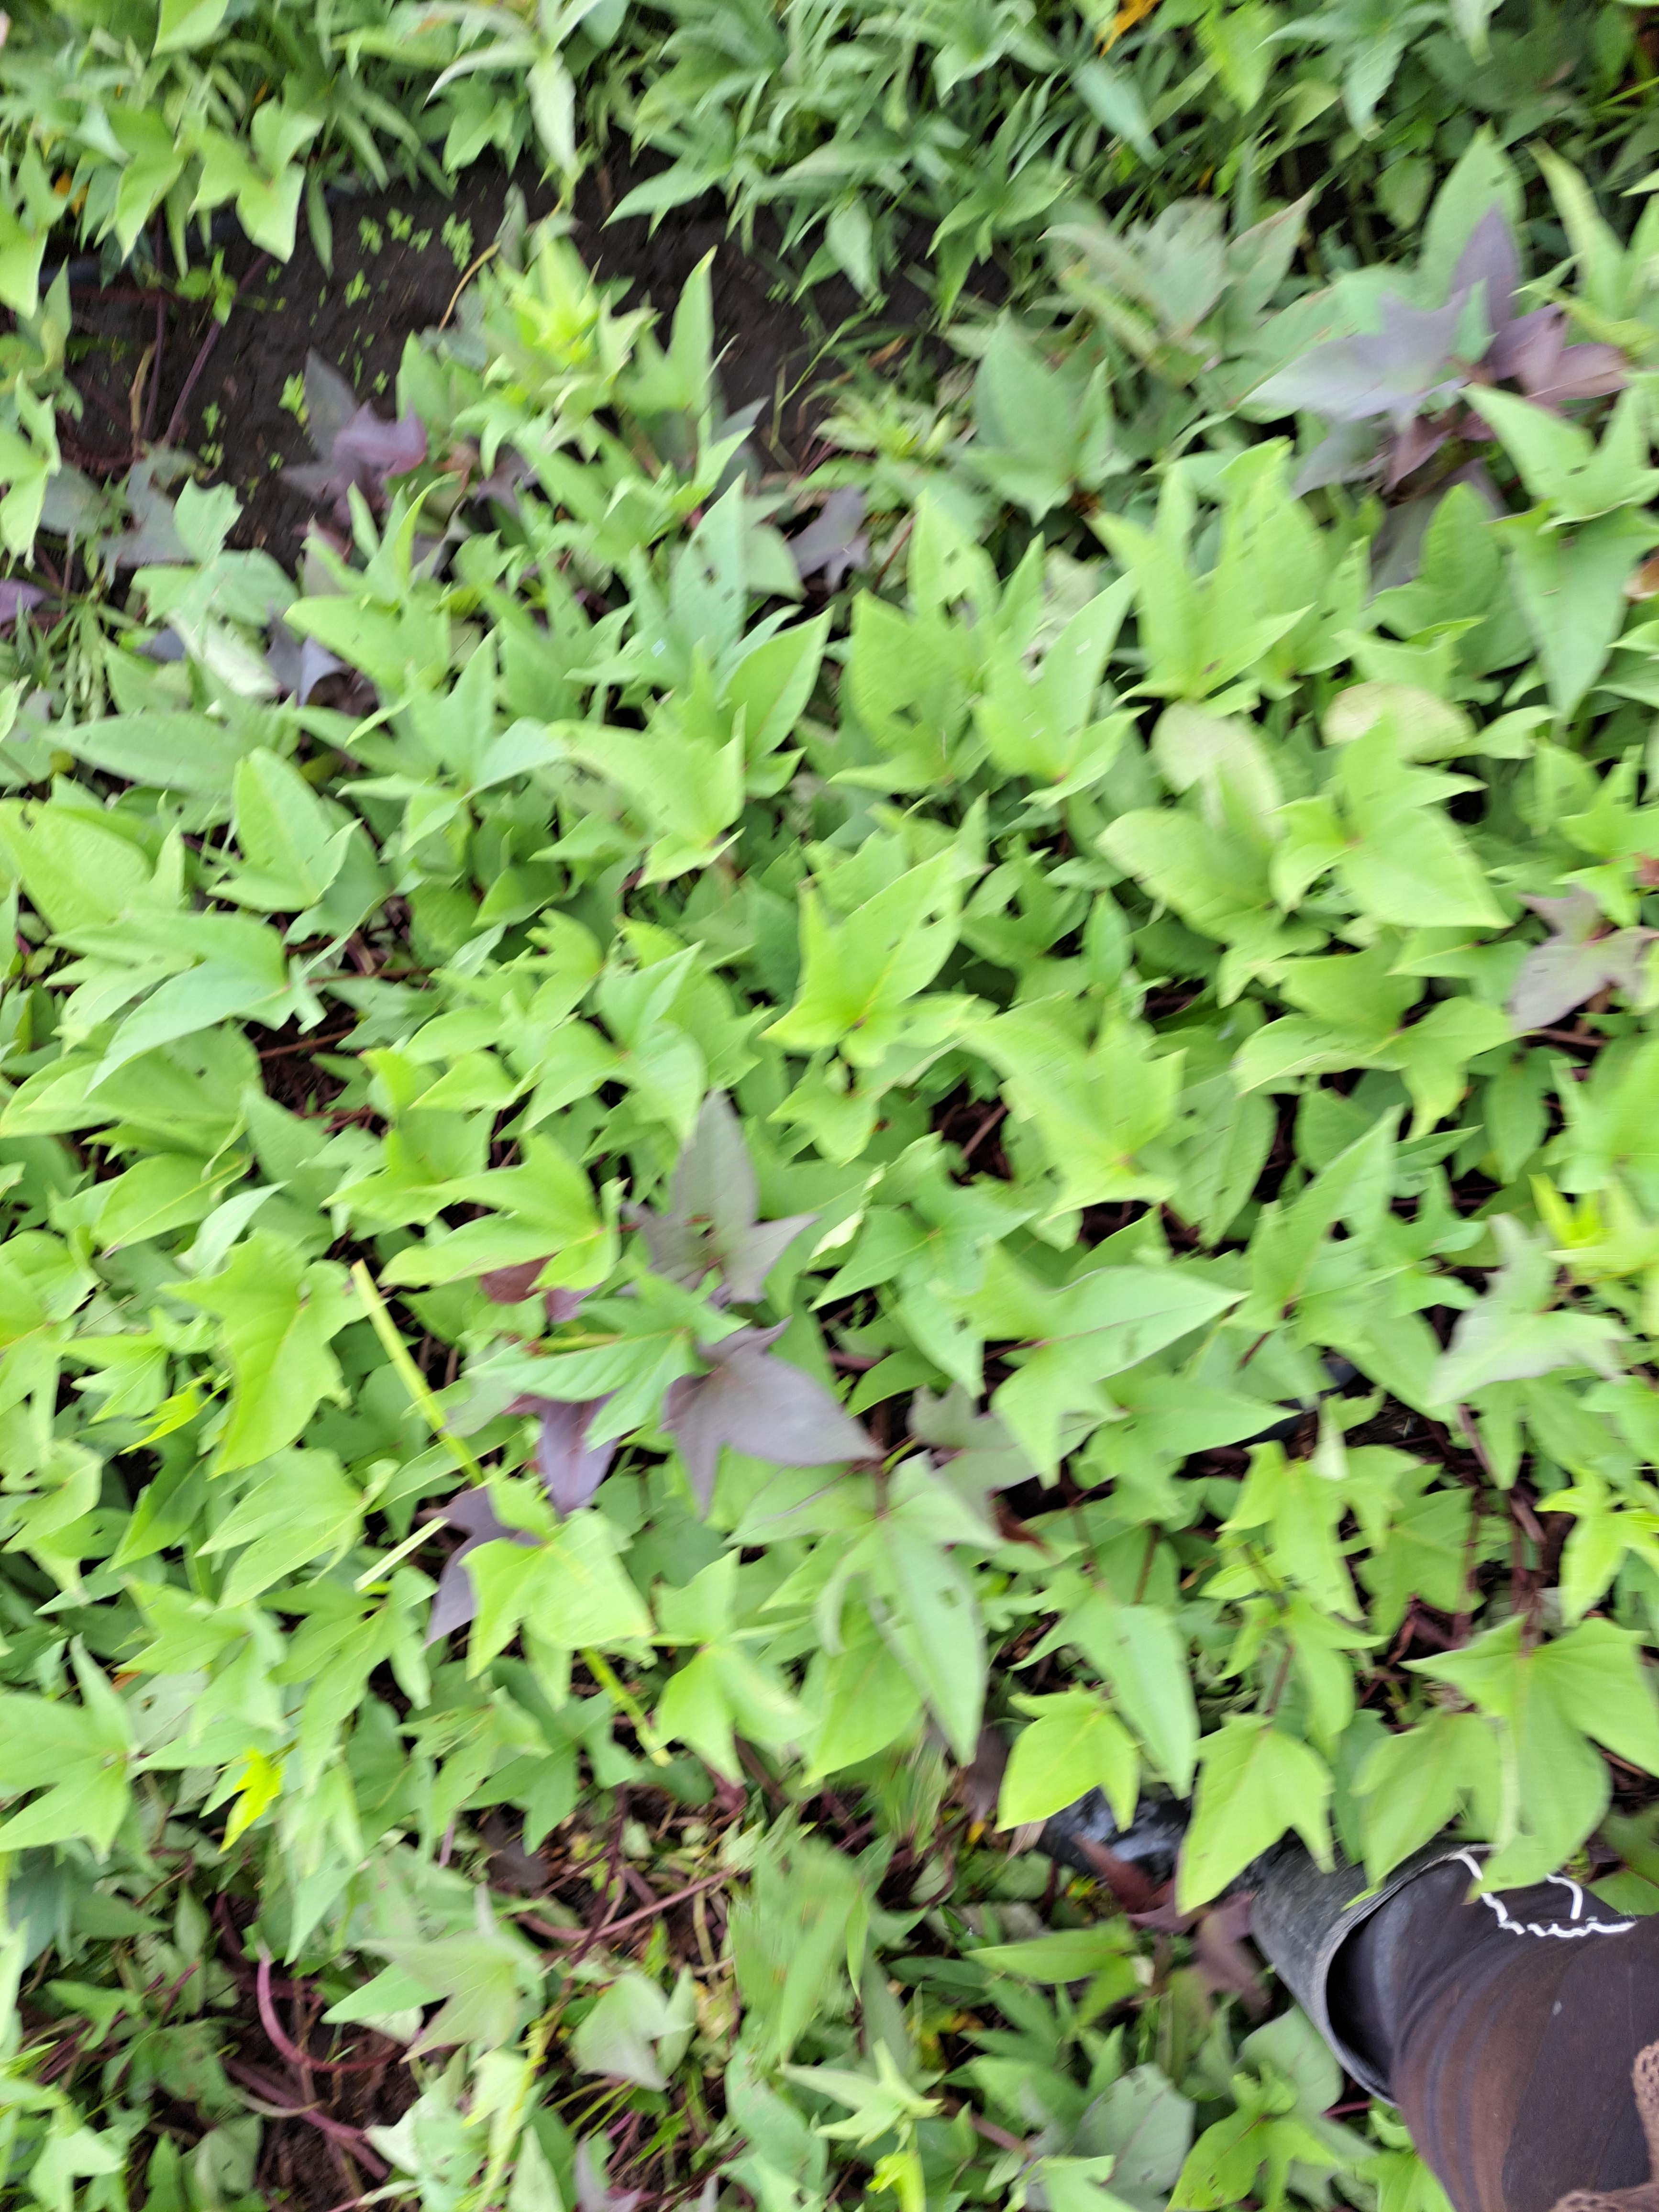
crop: sweet potato
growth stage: vegetative
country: Tanzania
